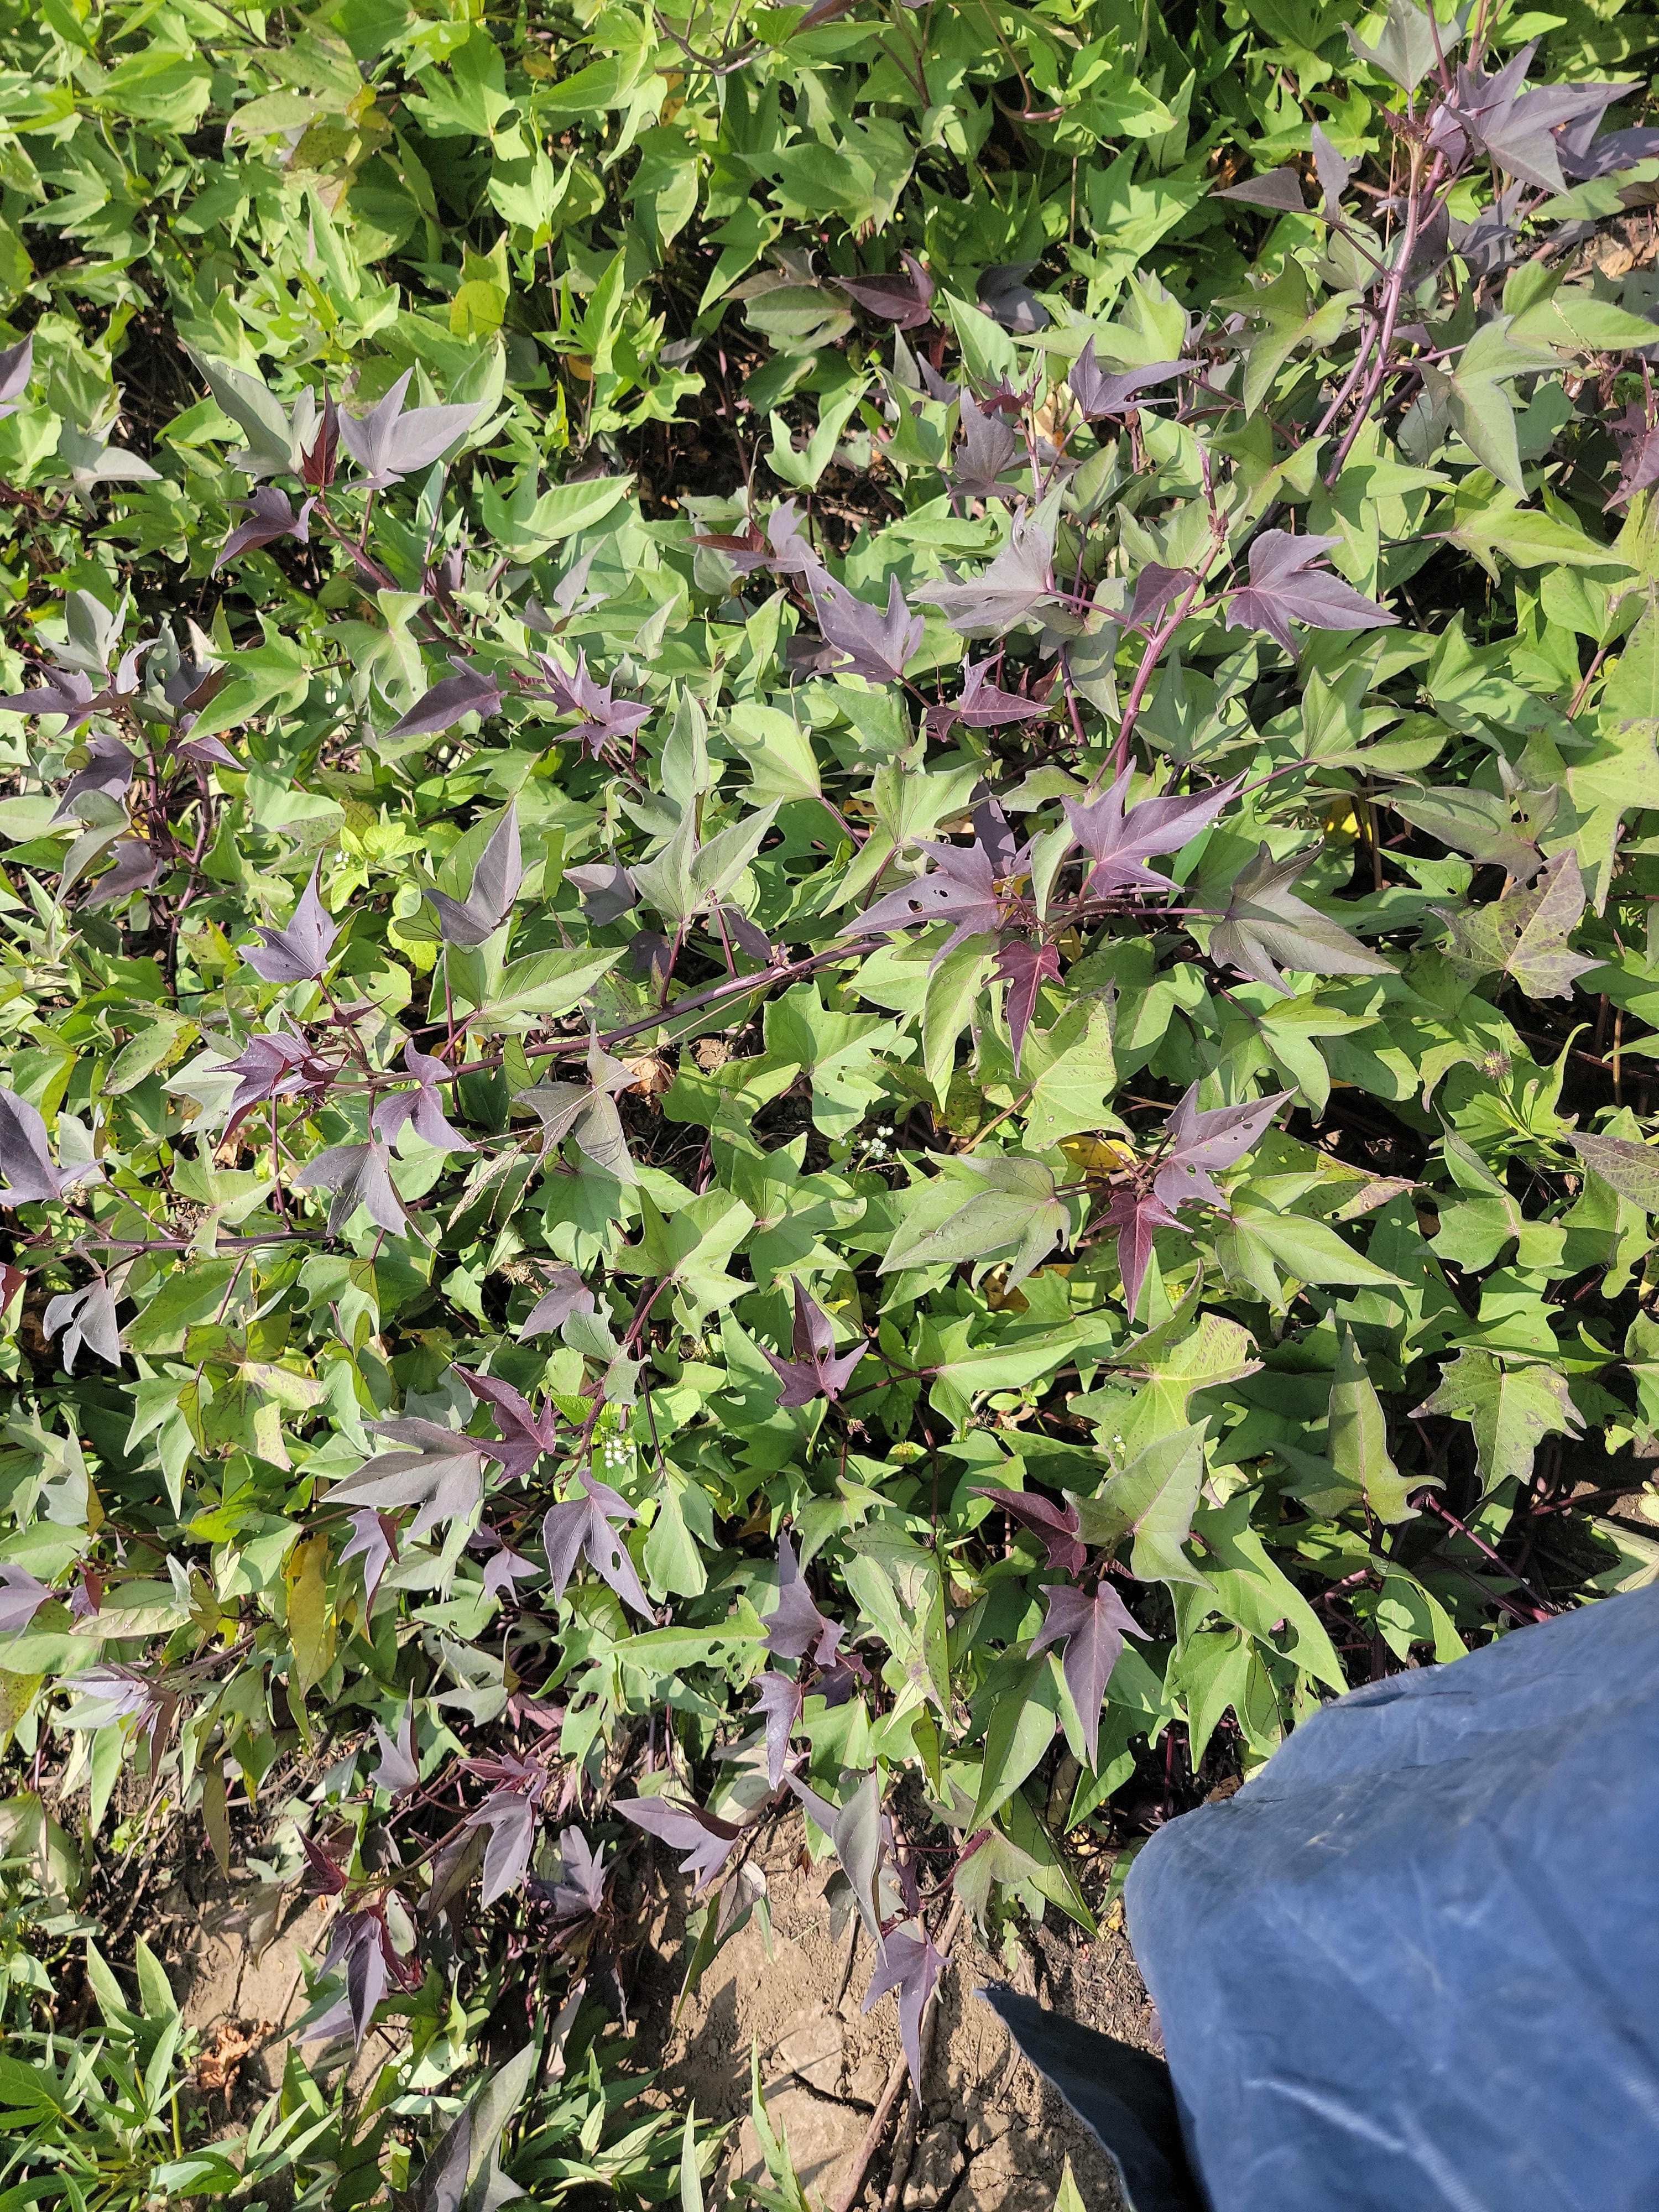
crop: sweet potato
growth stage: flowering
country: Tanzania
